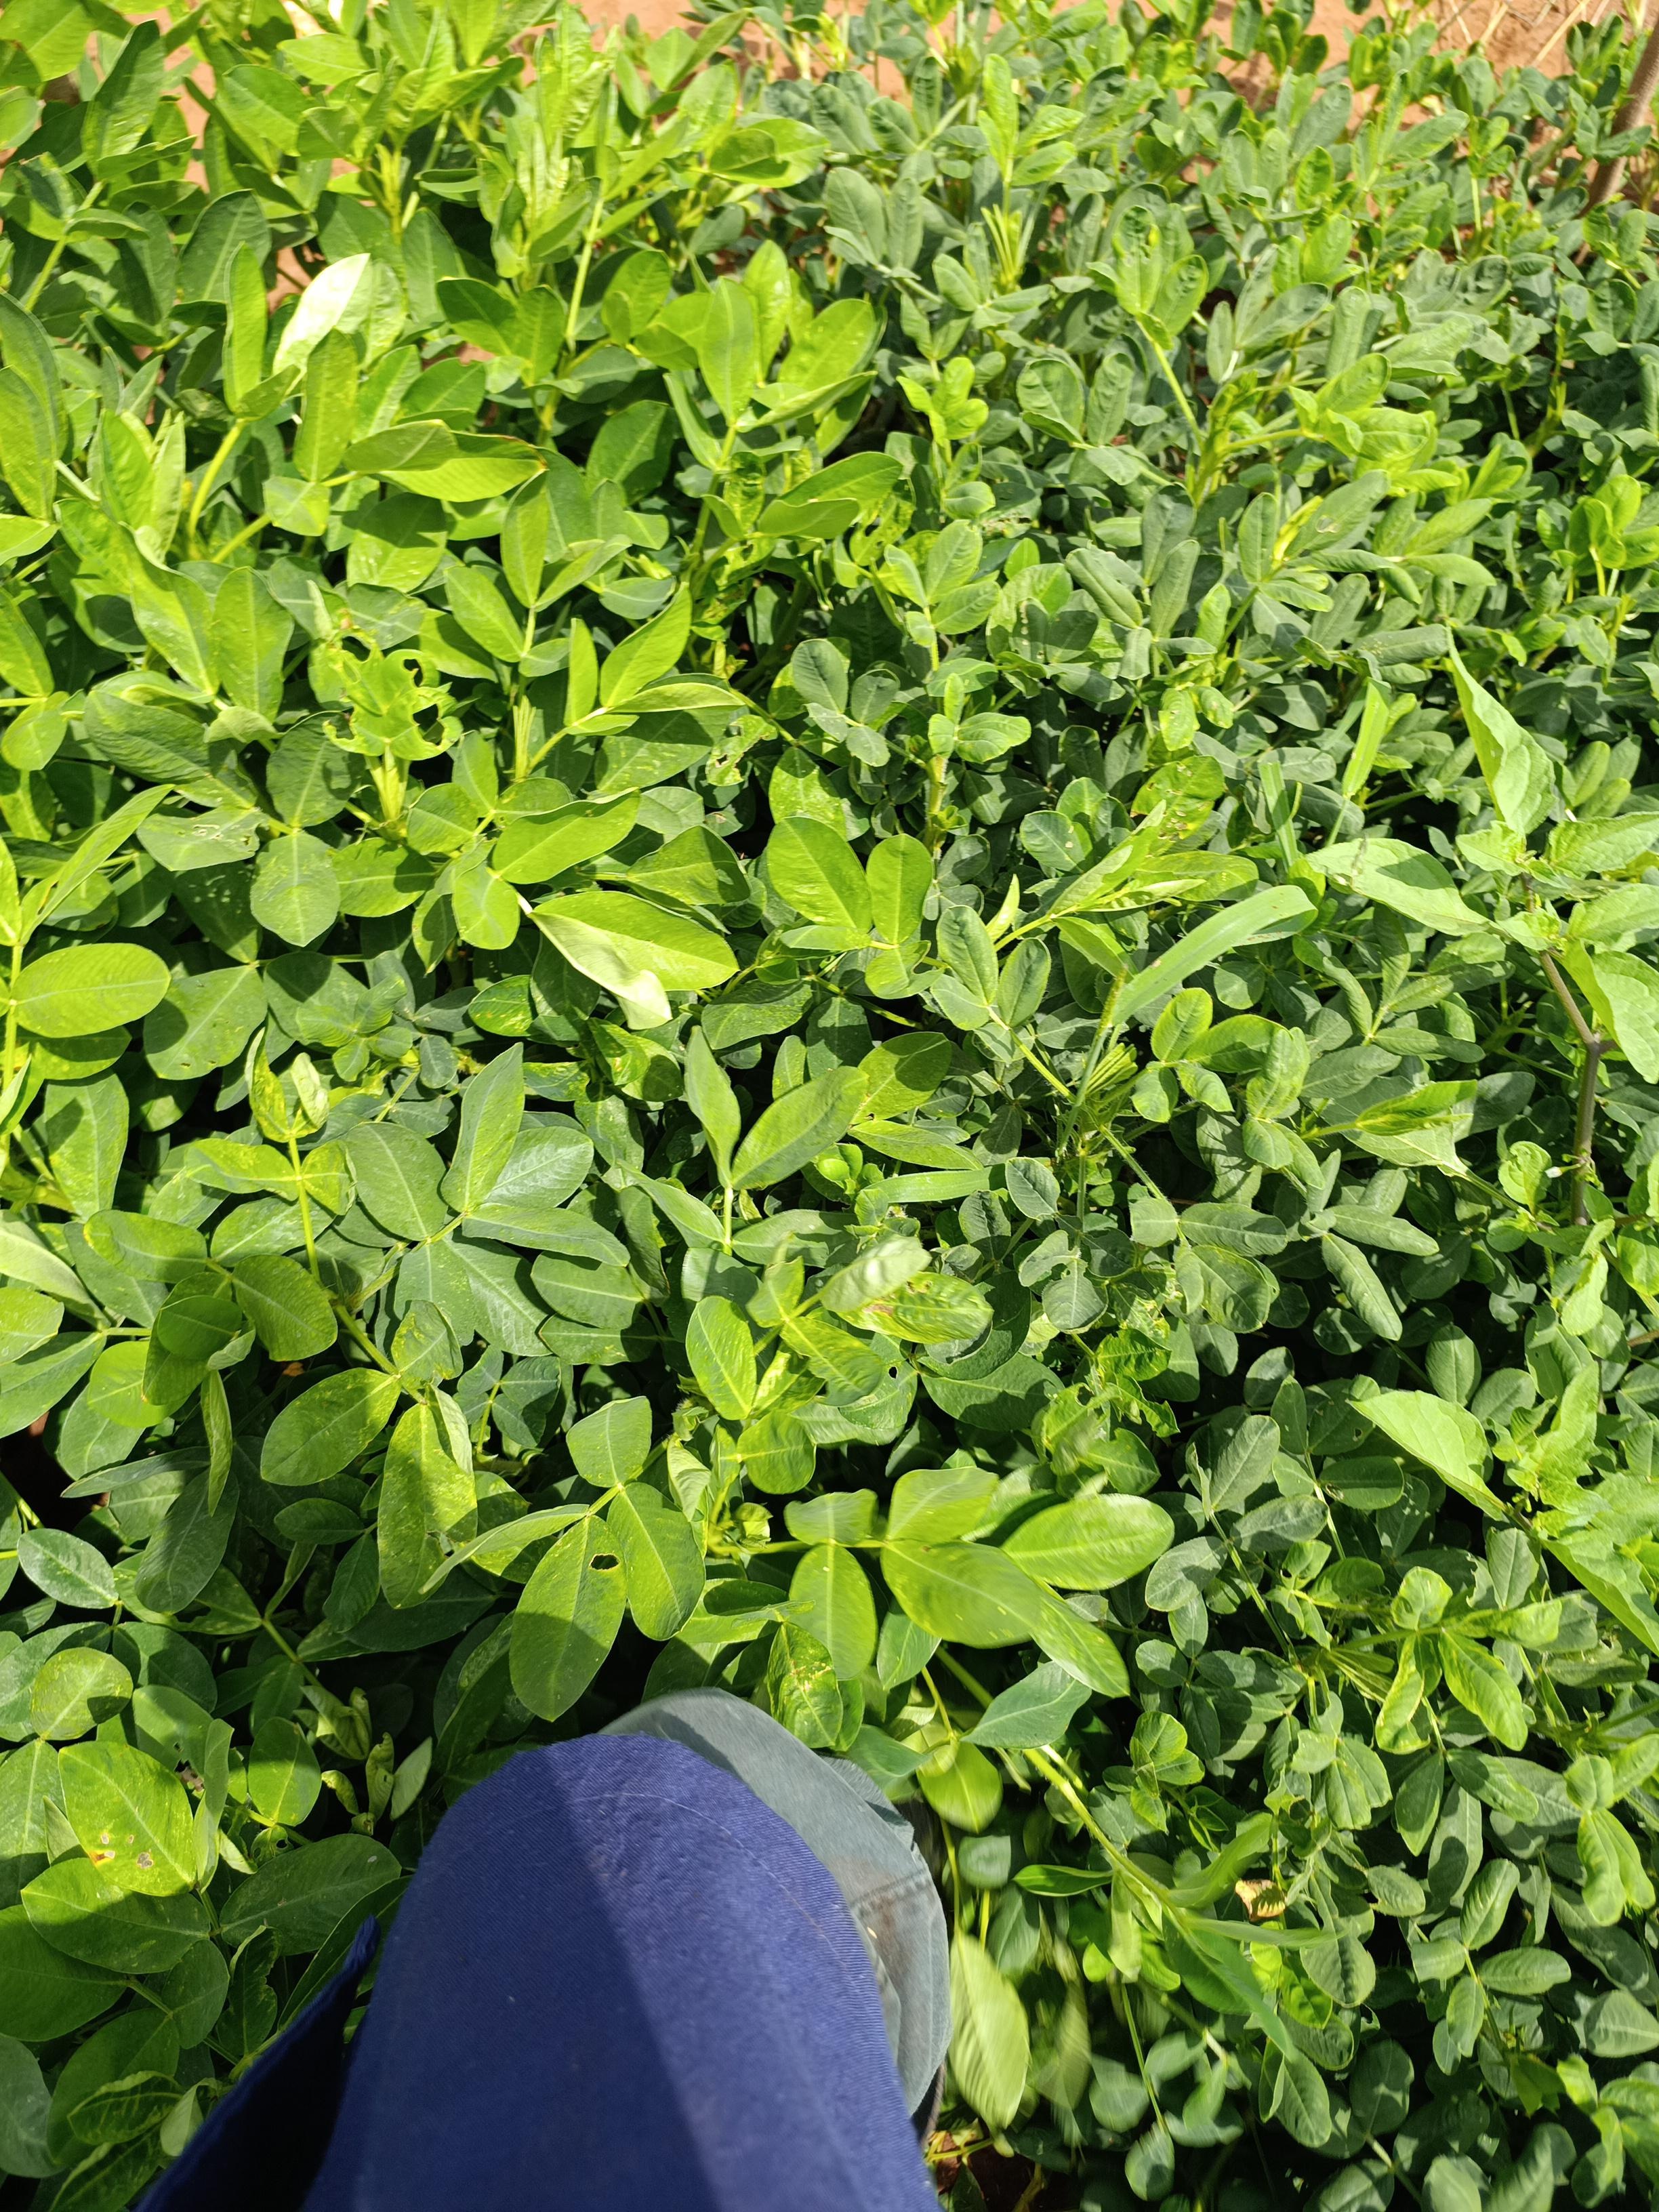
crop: groundnut
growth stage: pegging
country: Kenya
